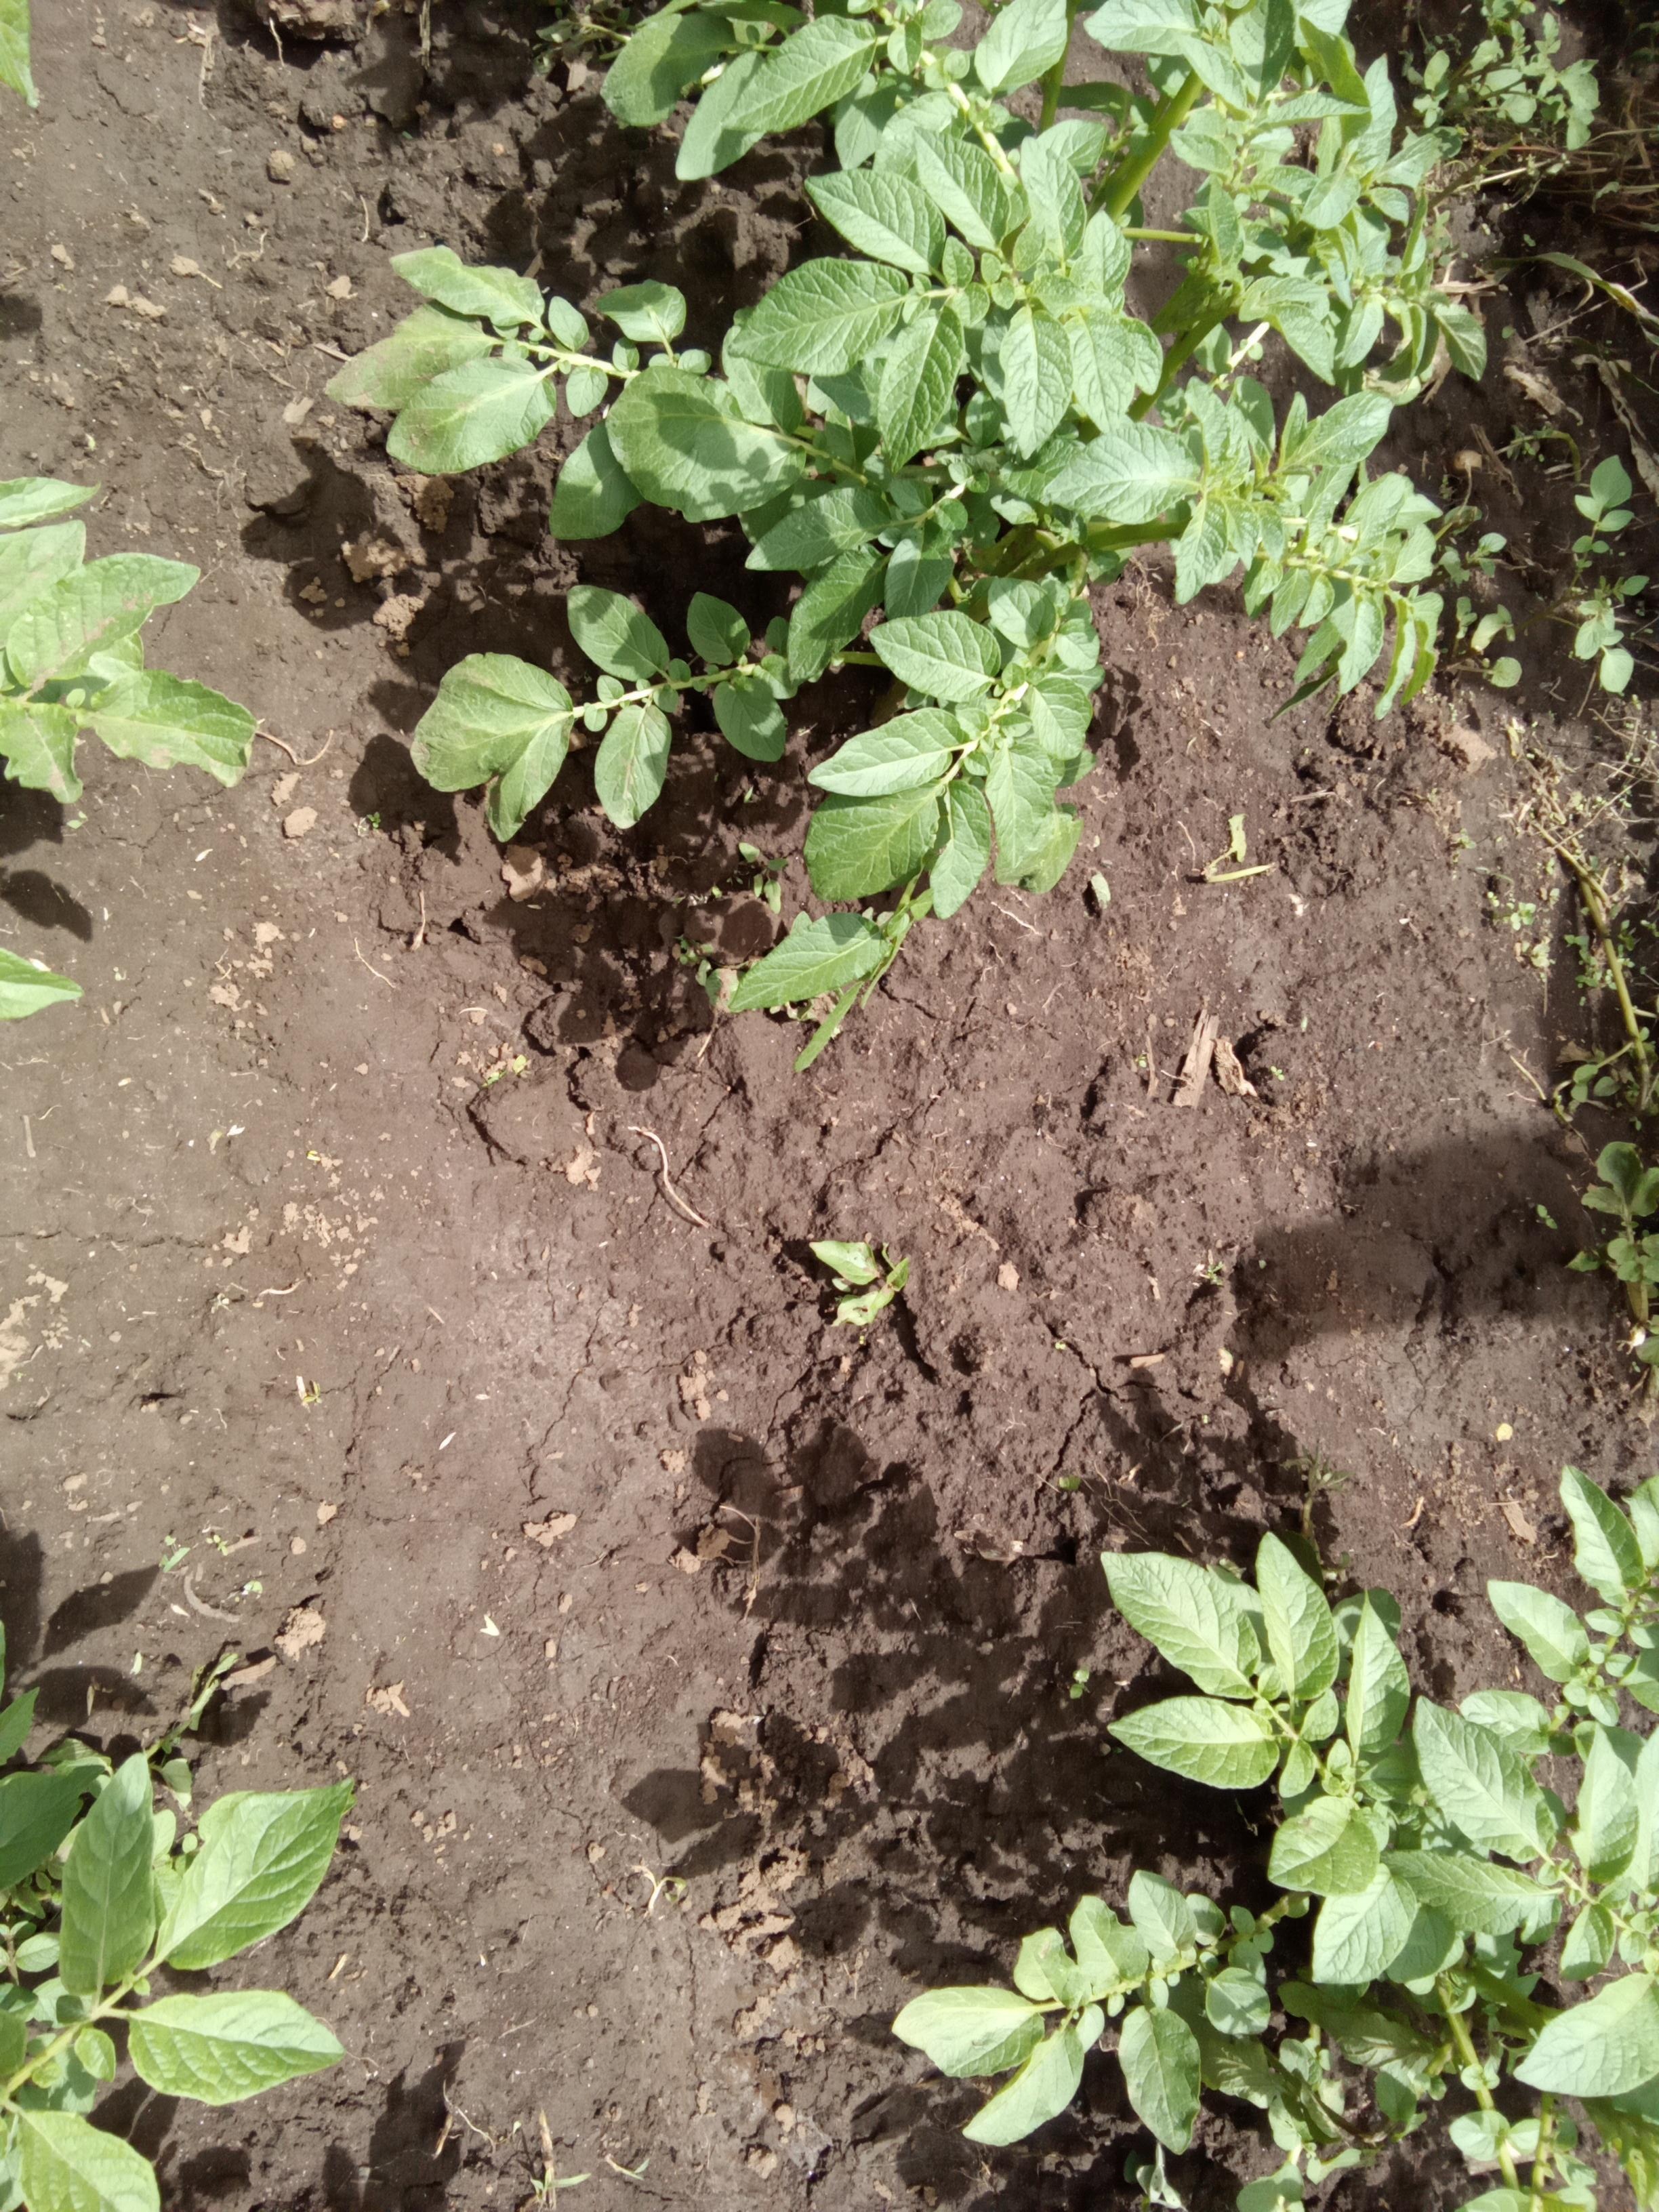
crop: potato
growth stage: vegetative
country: Kenya
